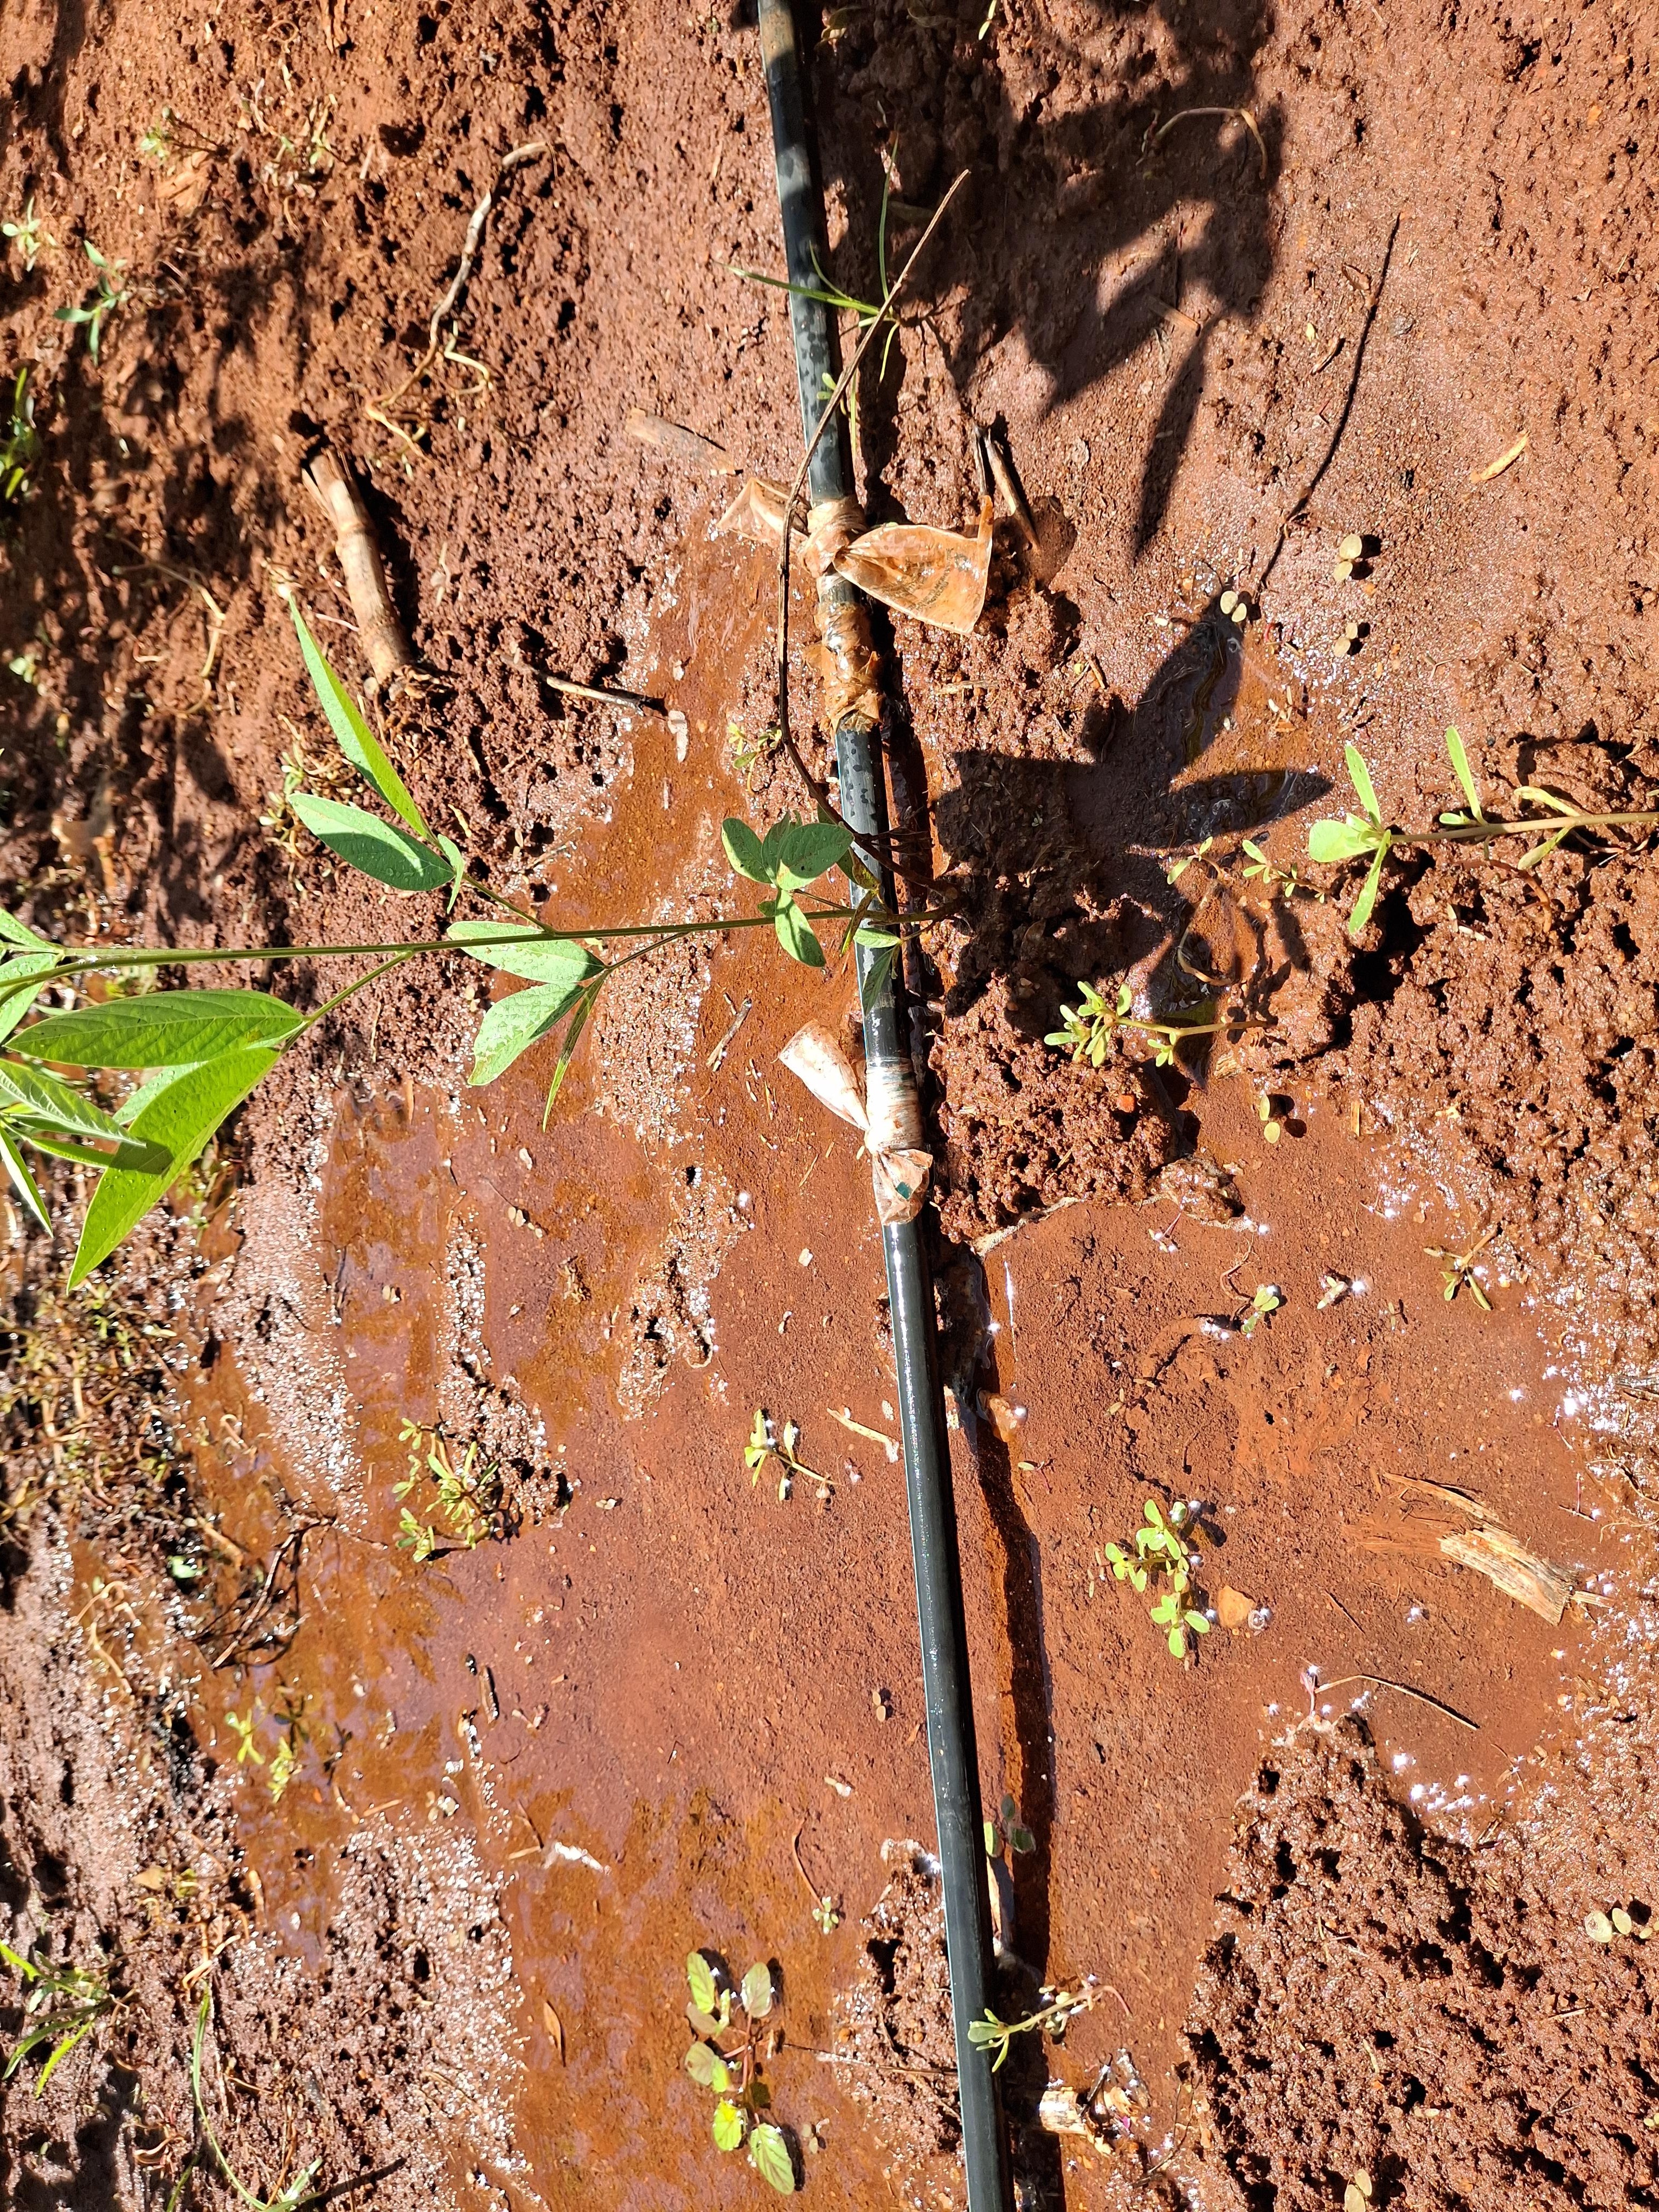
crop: pigeonpea
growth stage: flowering
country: Kenya
